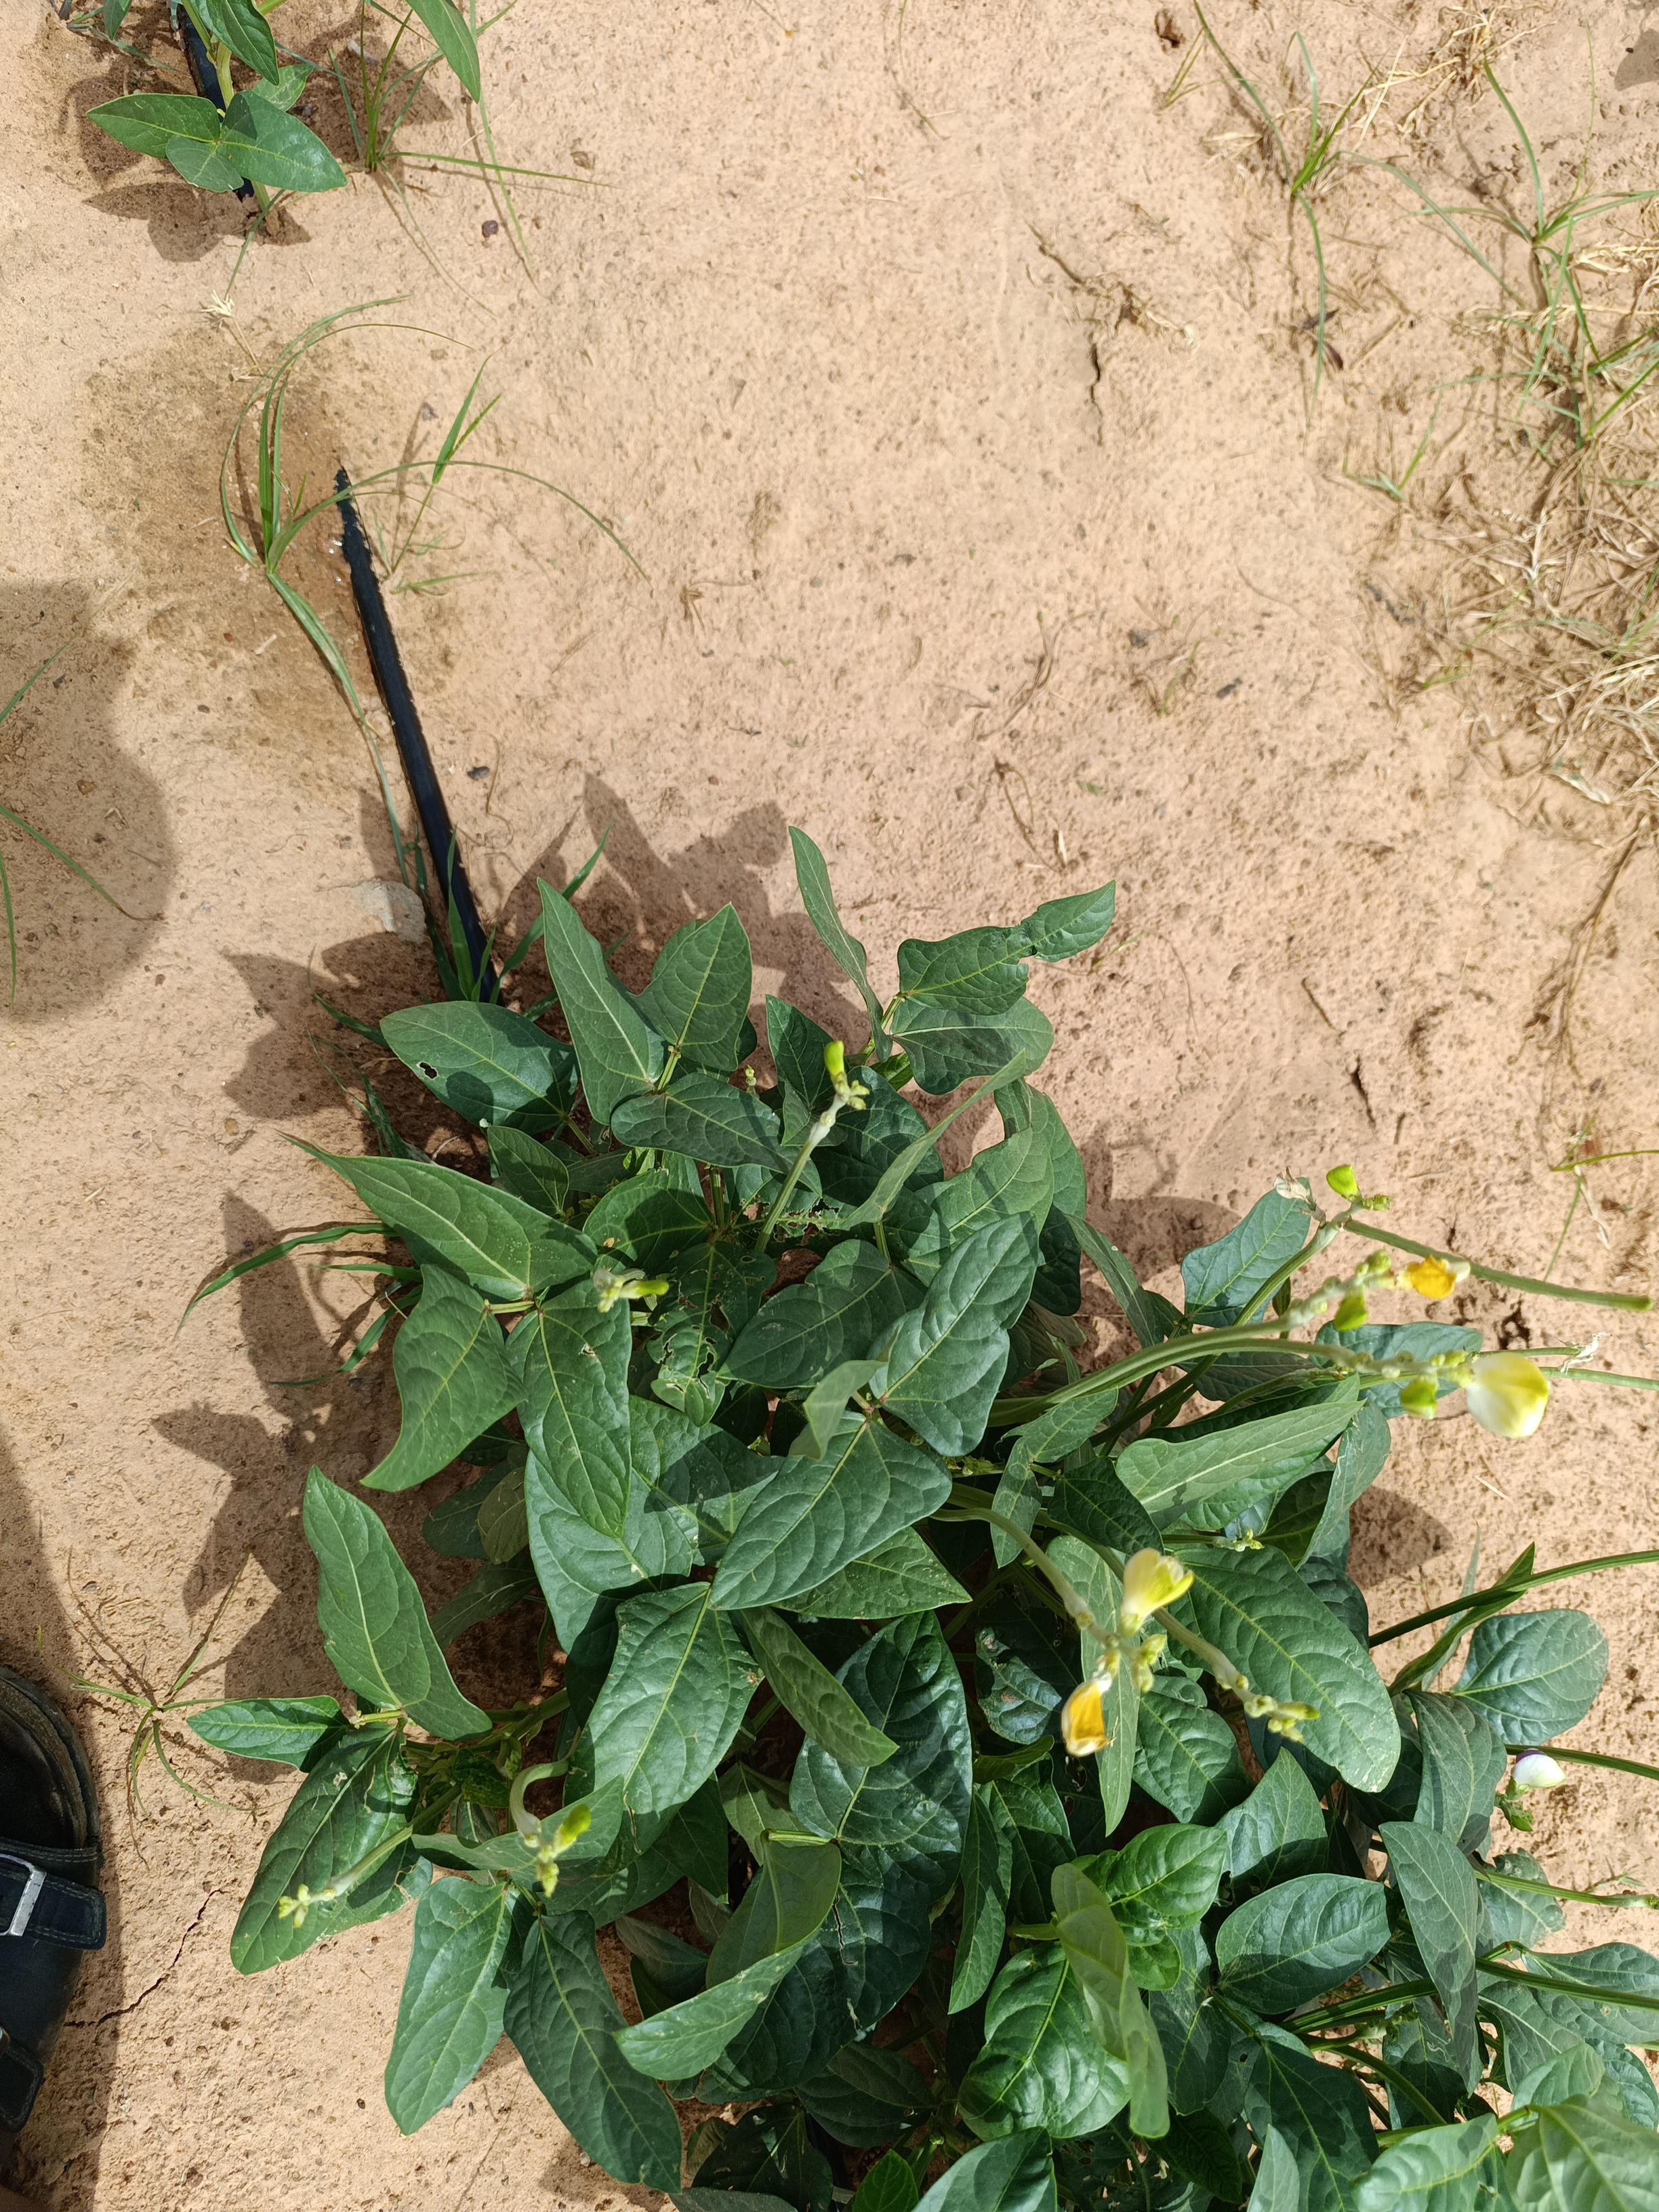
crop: cowpea
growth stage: flowering
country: Nigeria
